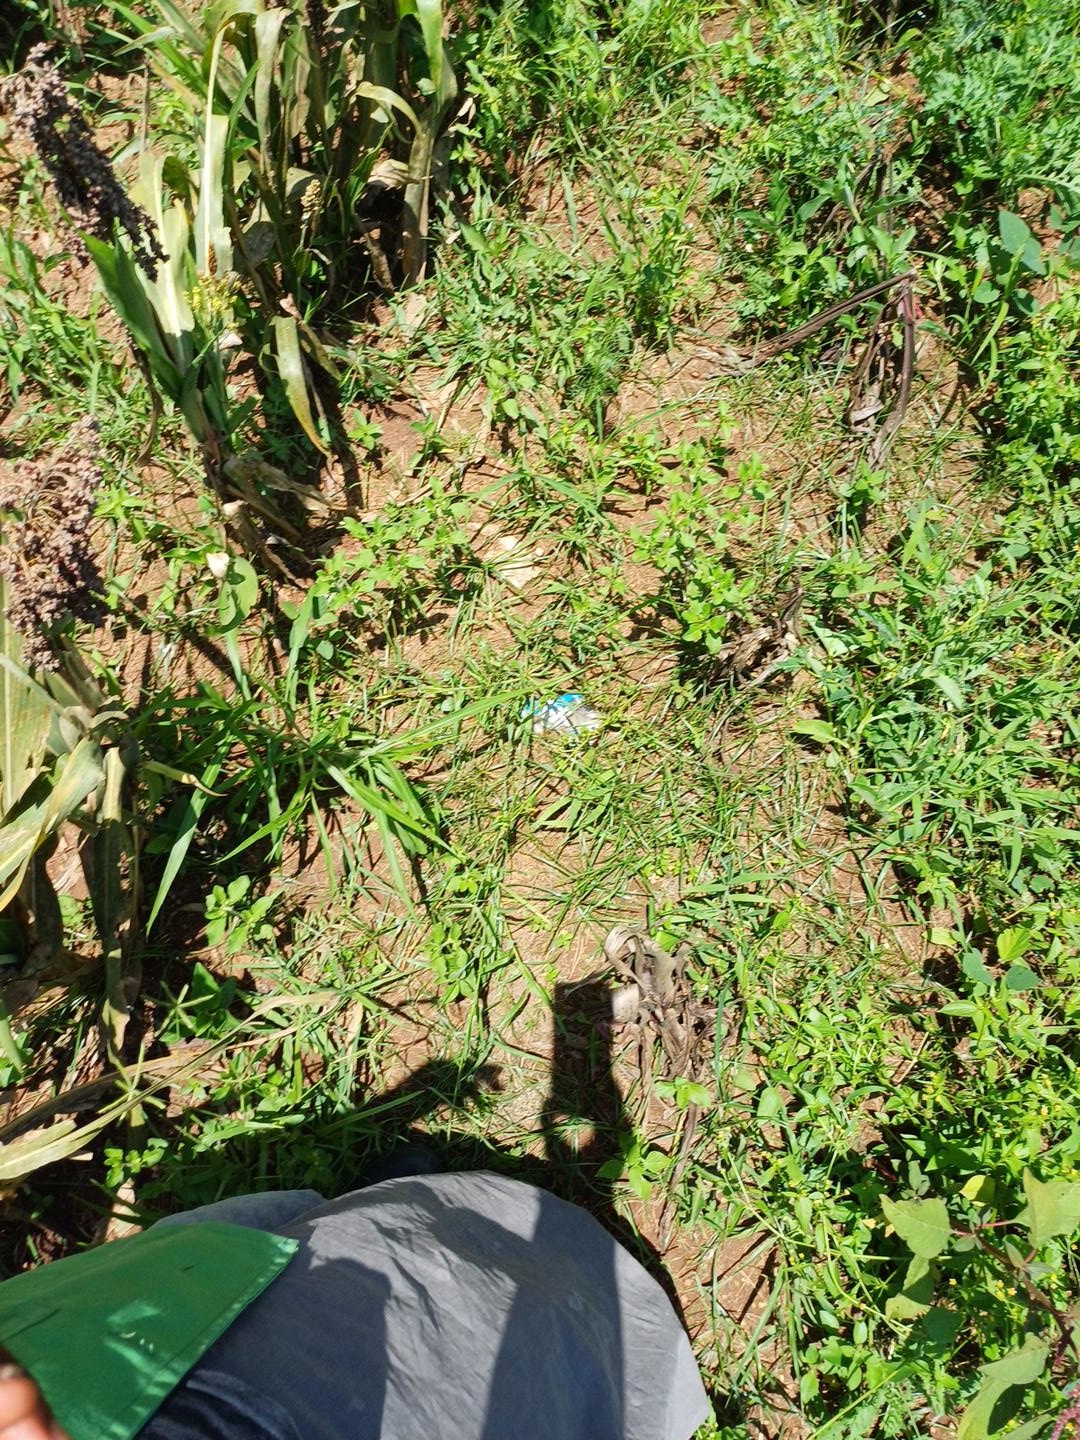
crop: sorghum
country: Kenya
